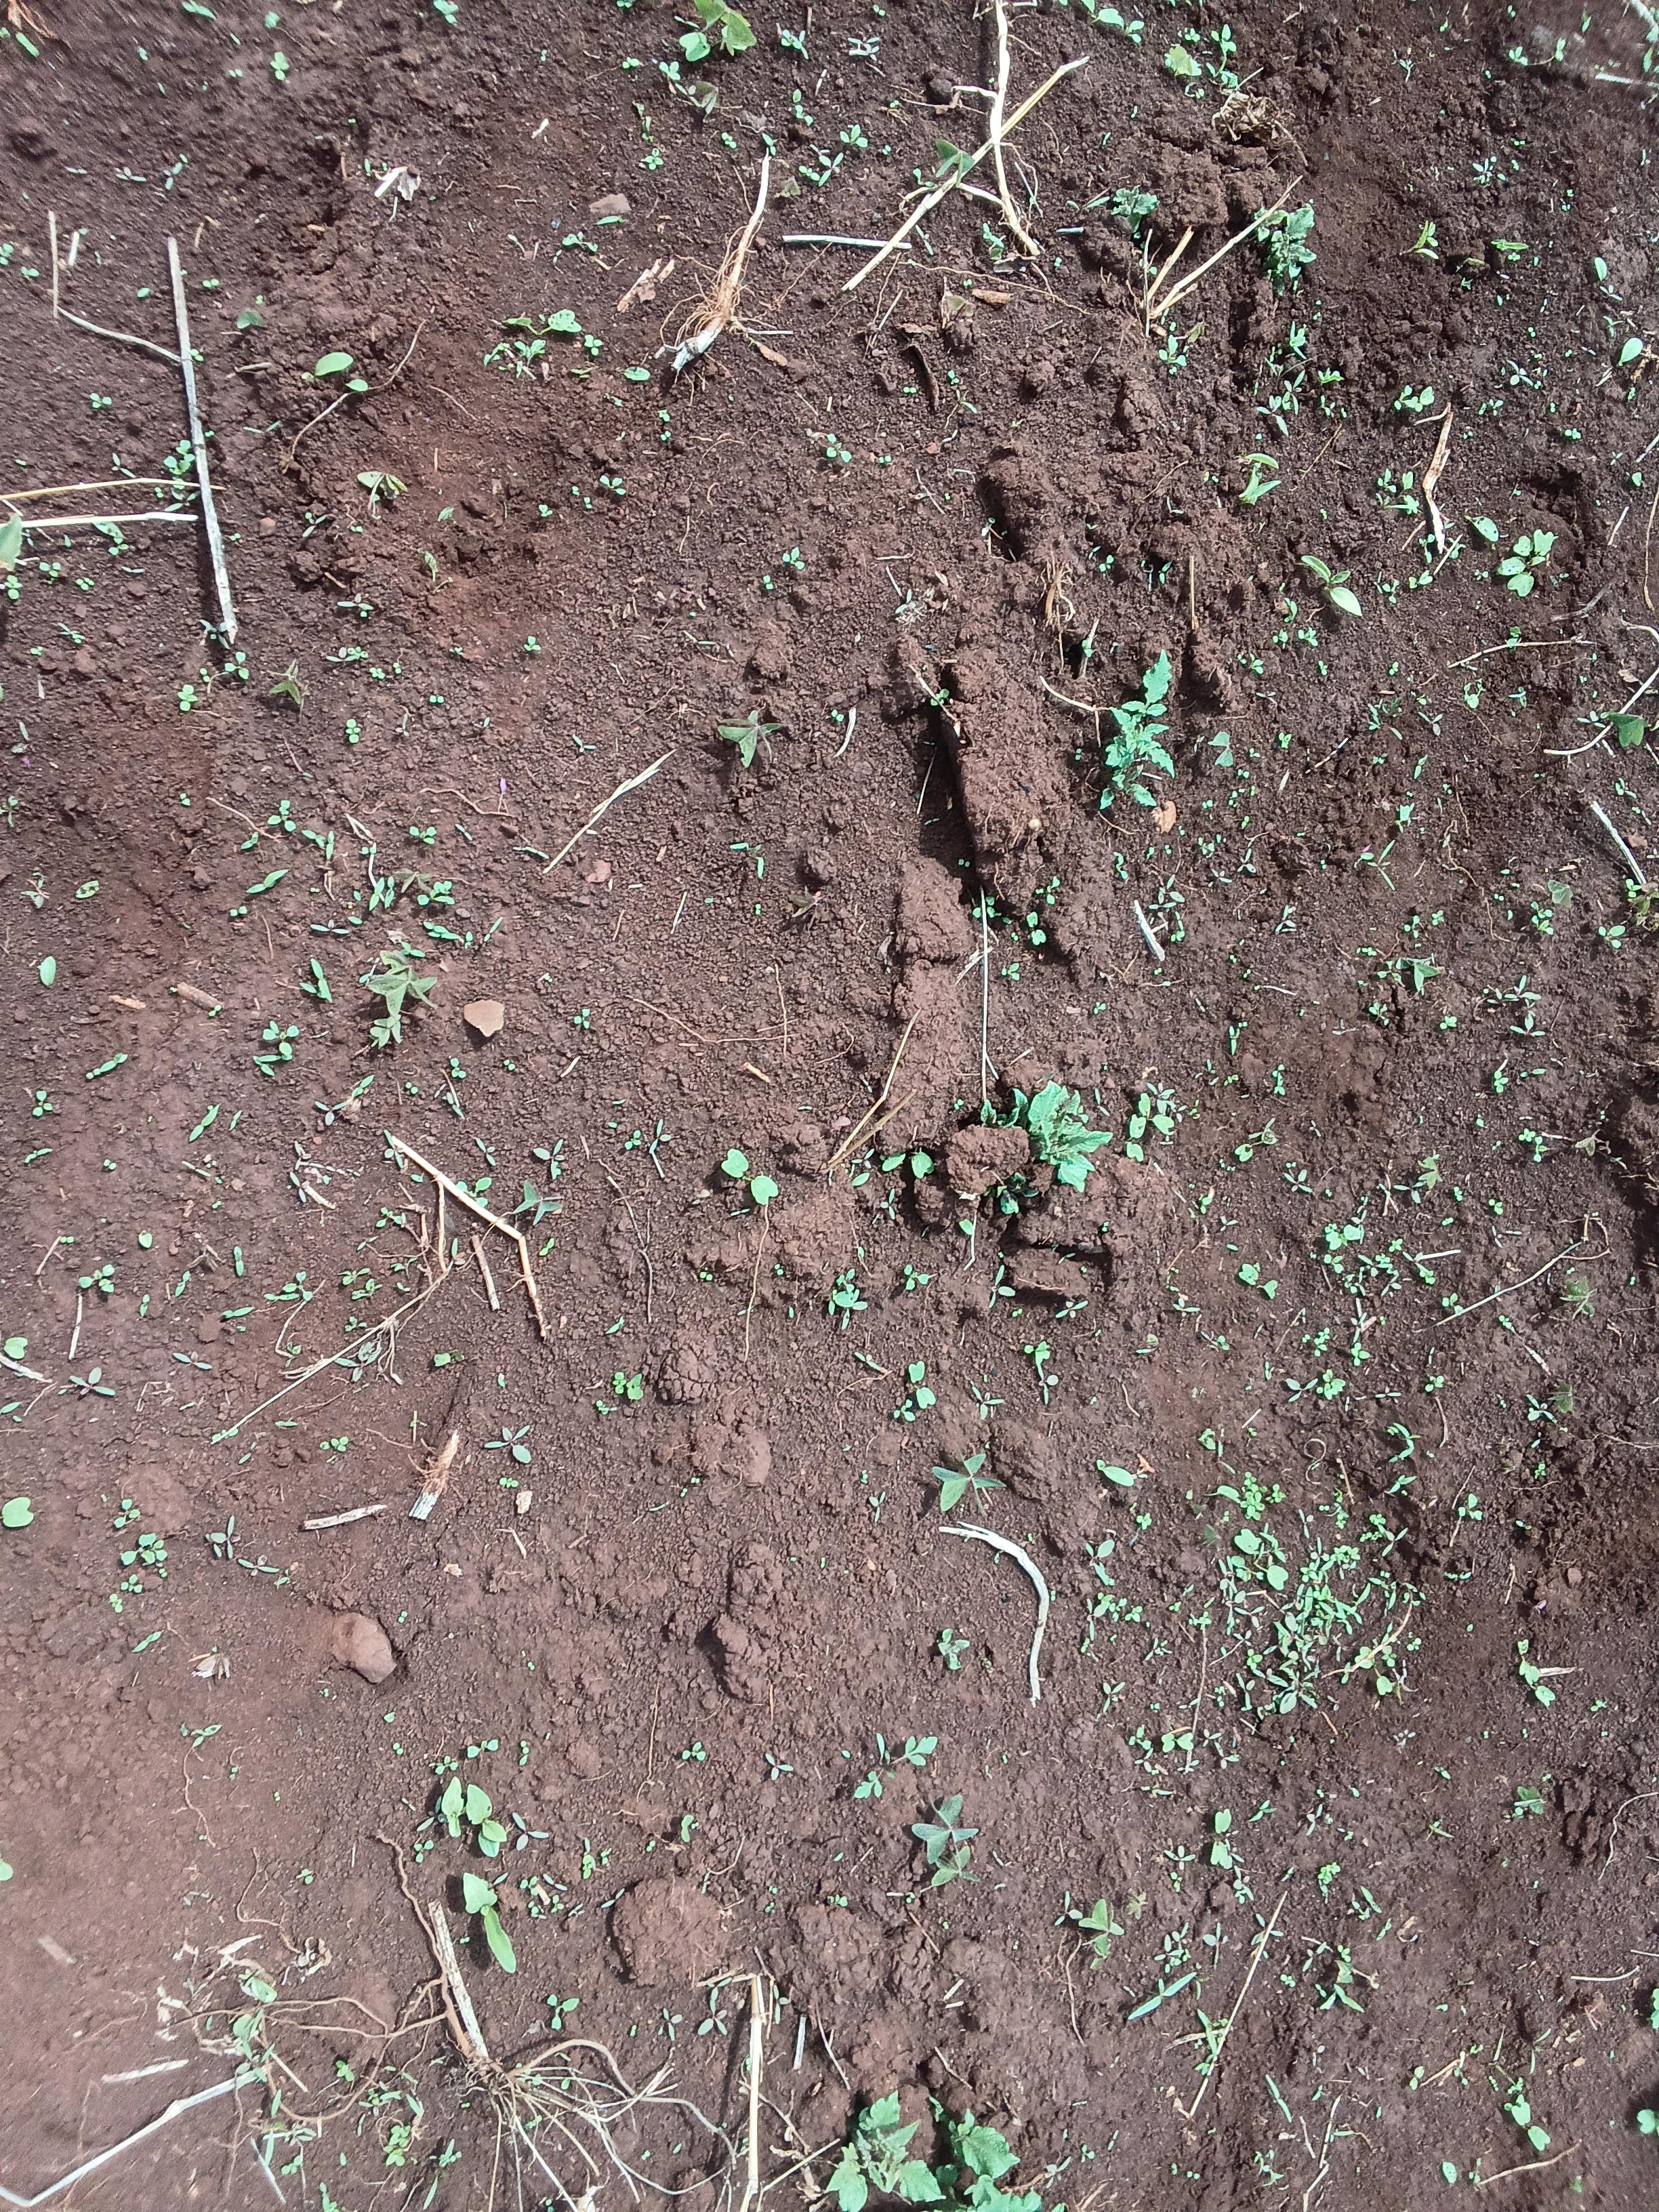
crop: potato
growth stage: sprouting emergence
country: Kenya
